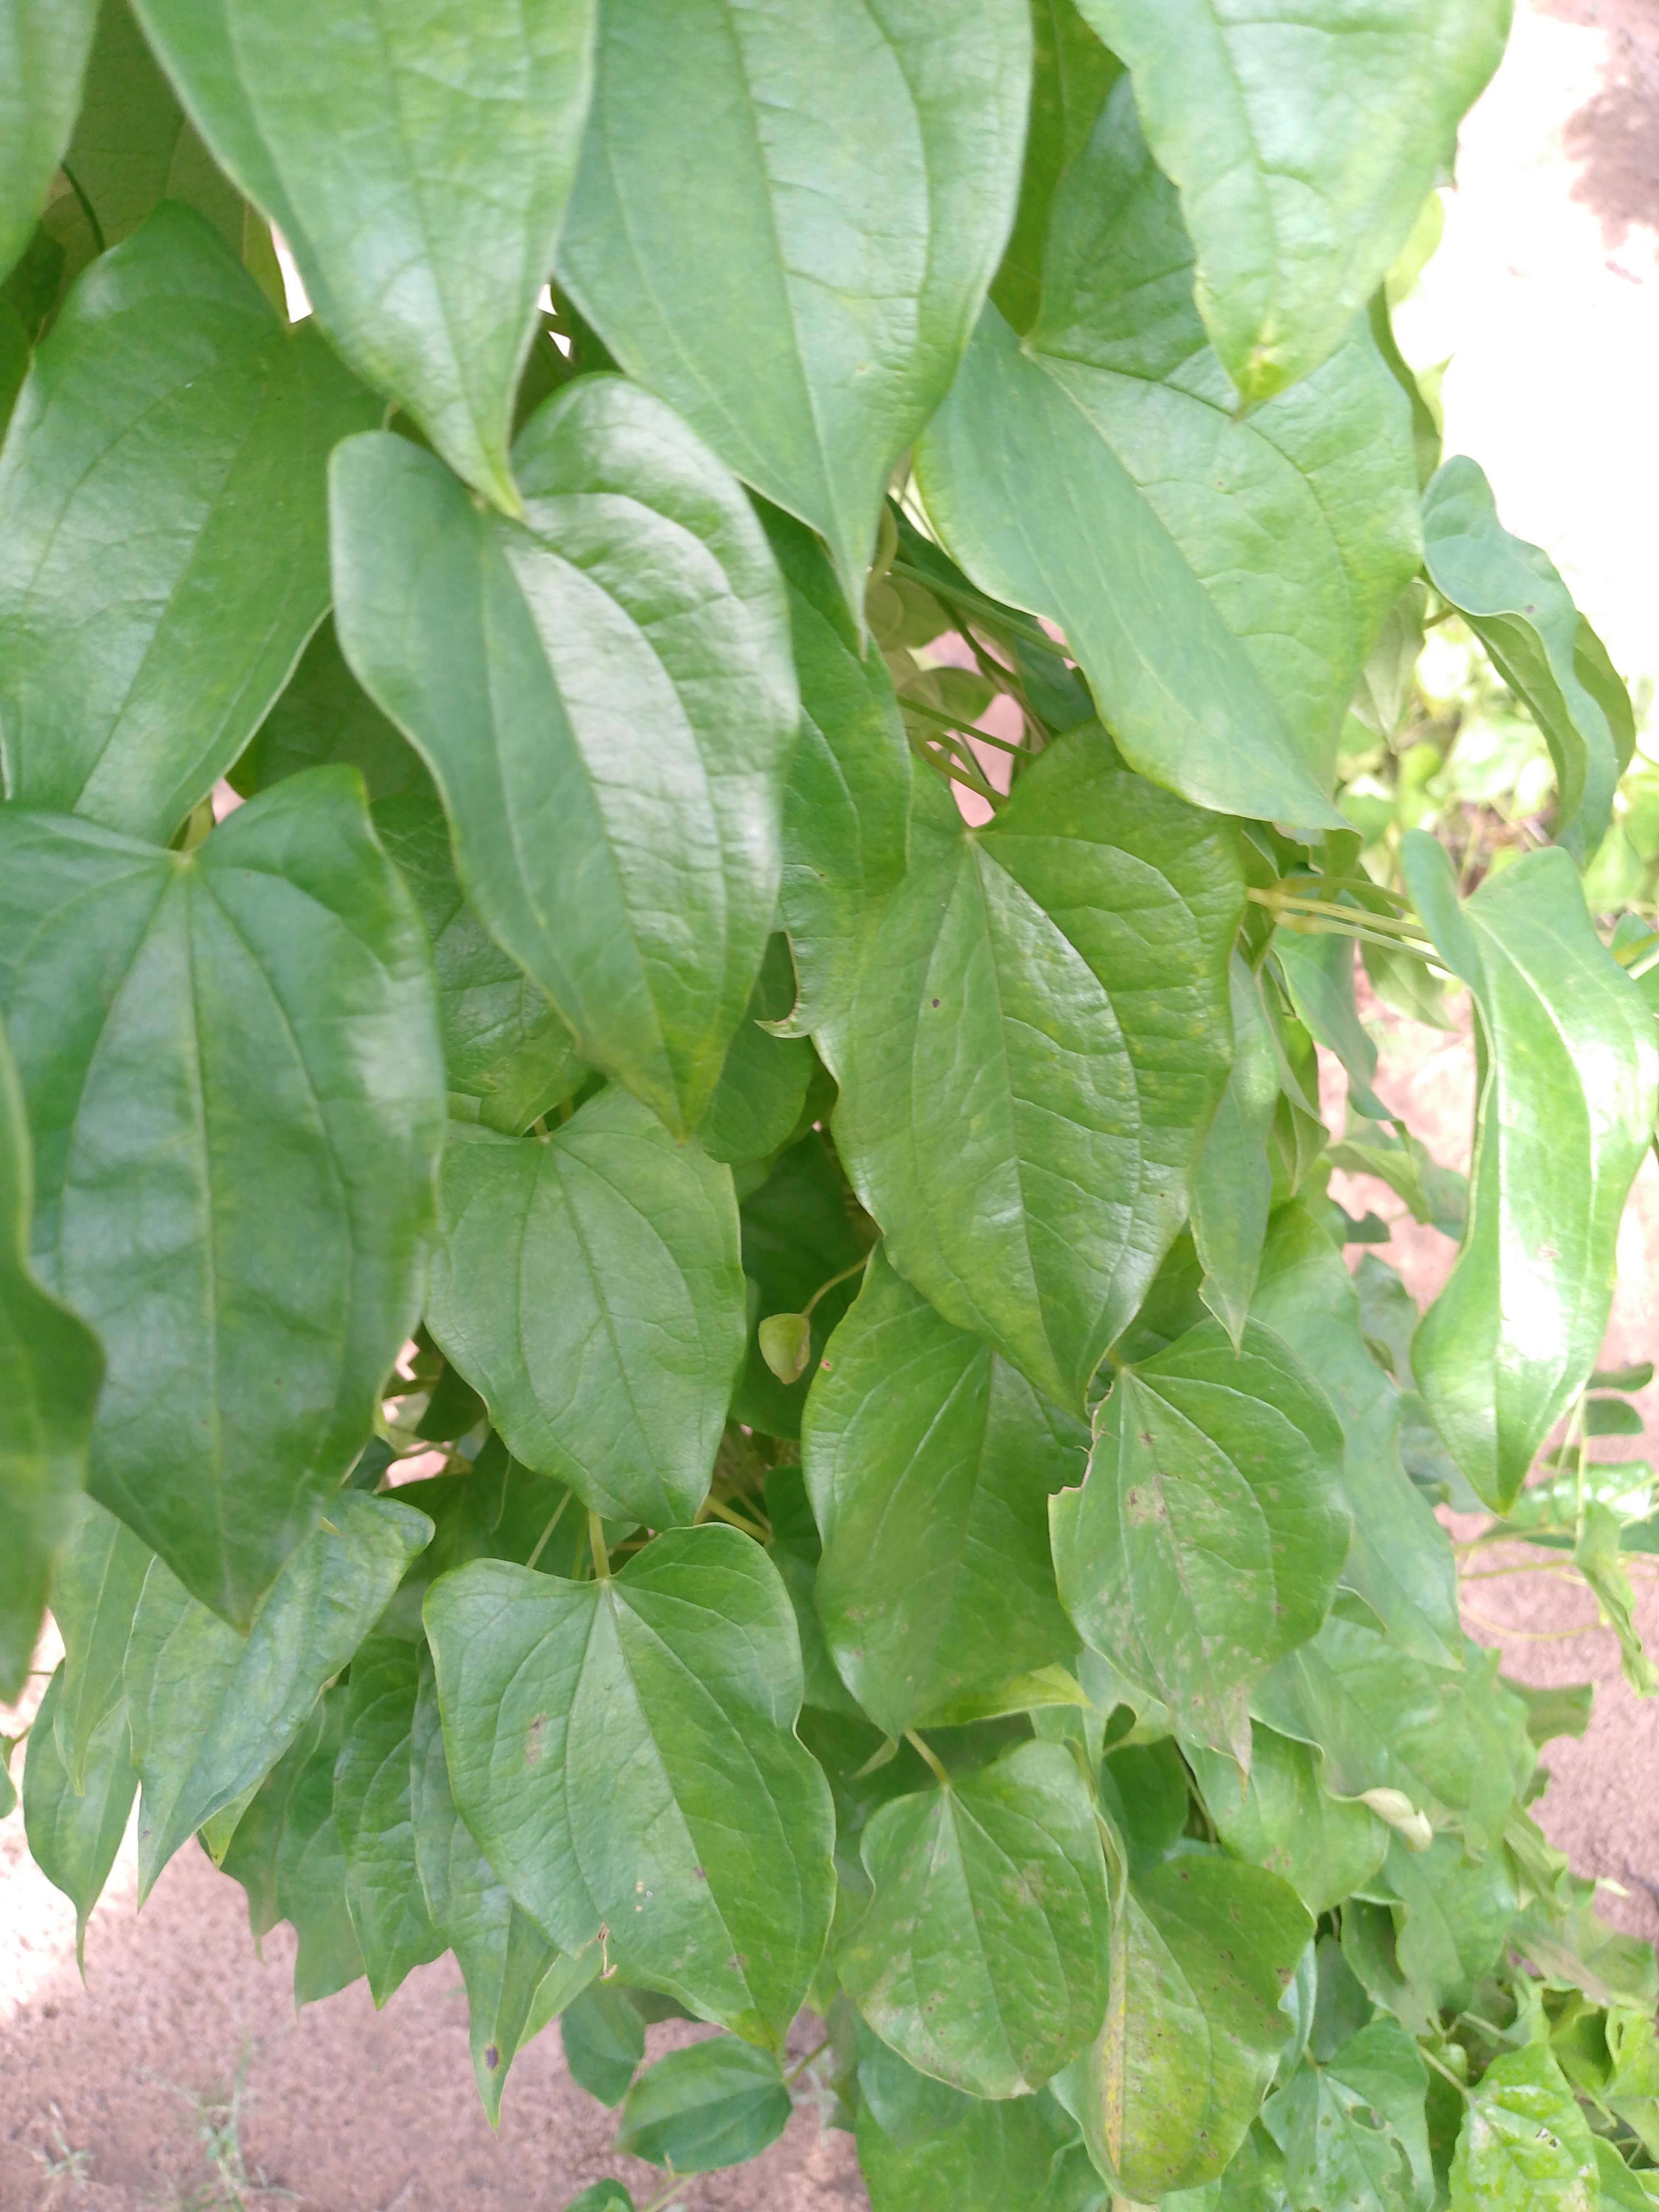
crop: yam
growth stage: vegetative
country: Nigeria
